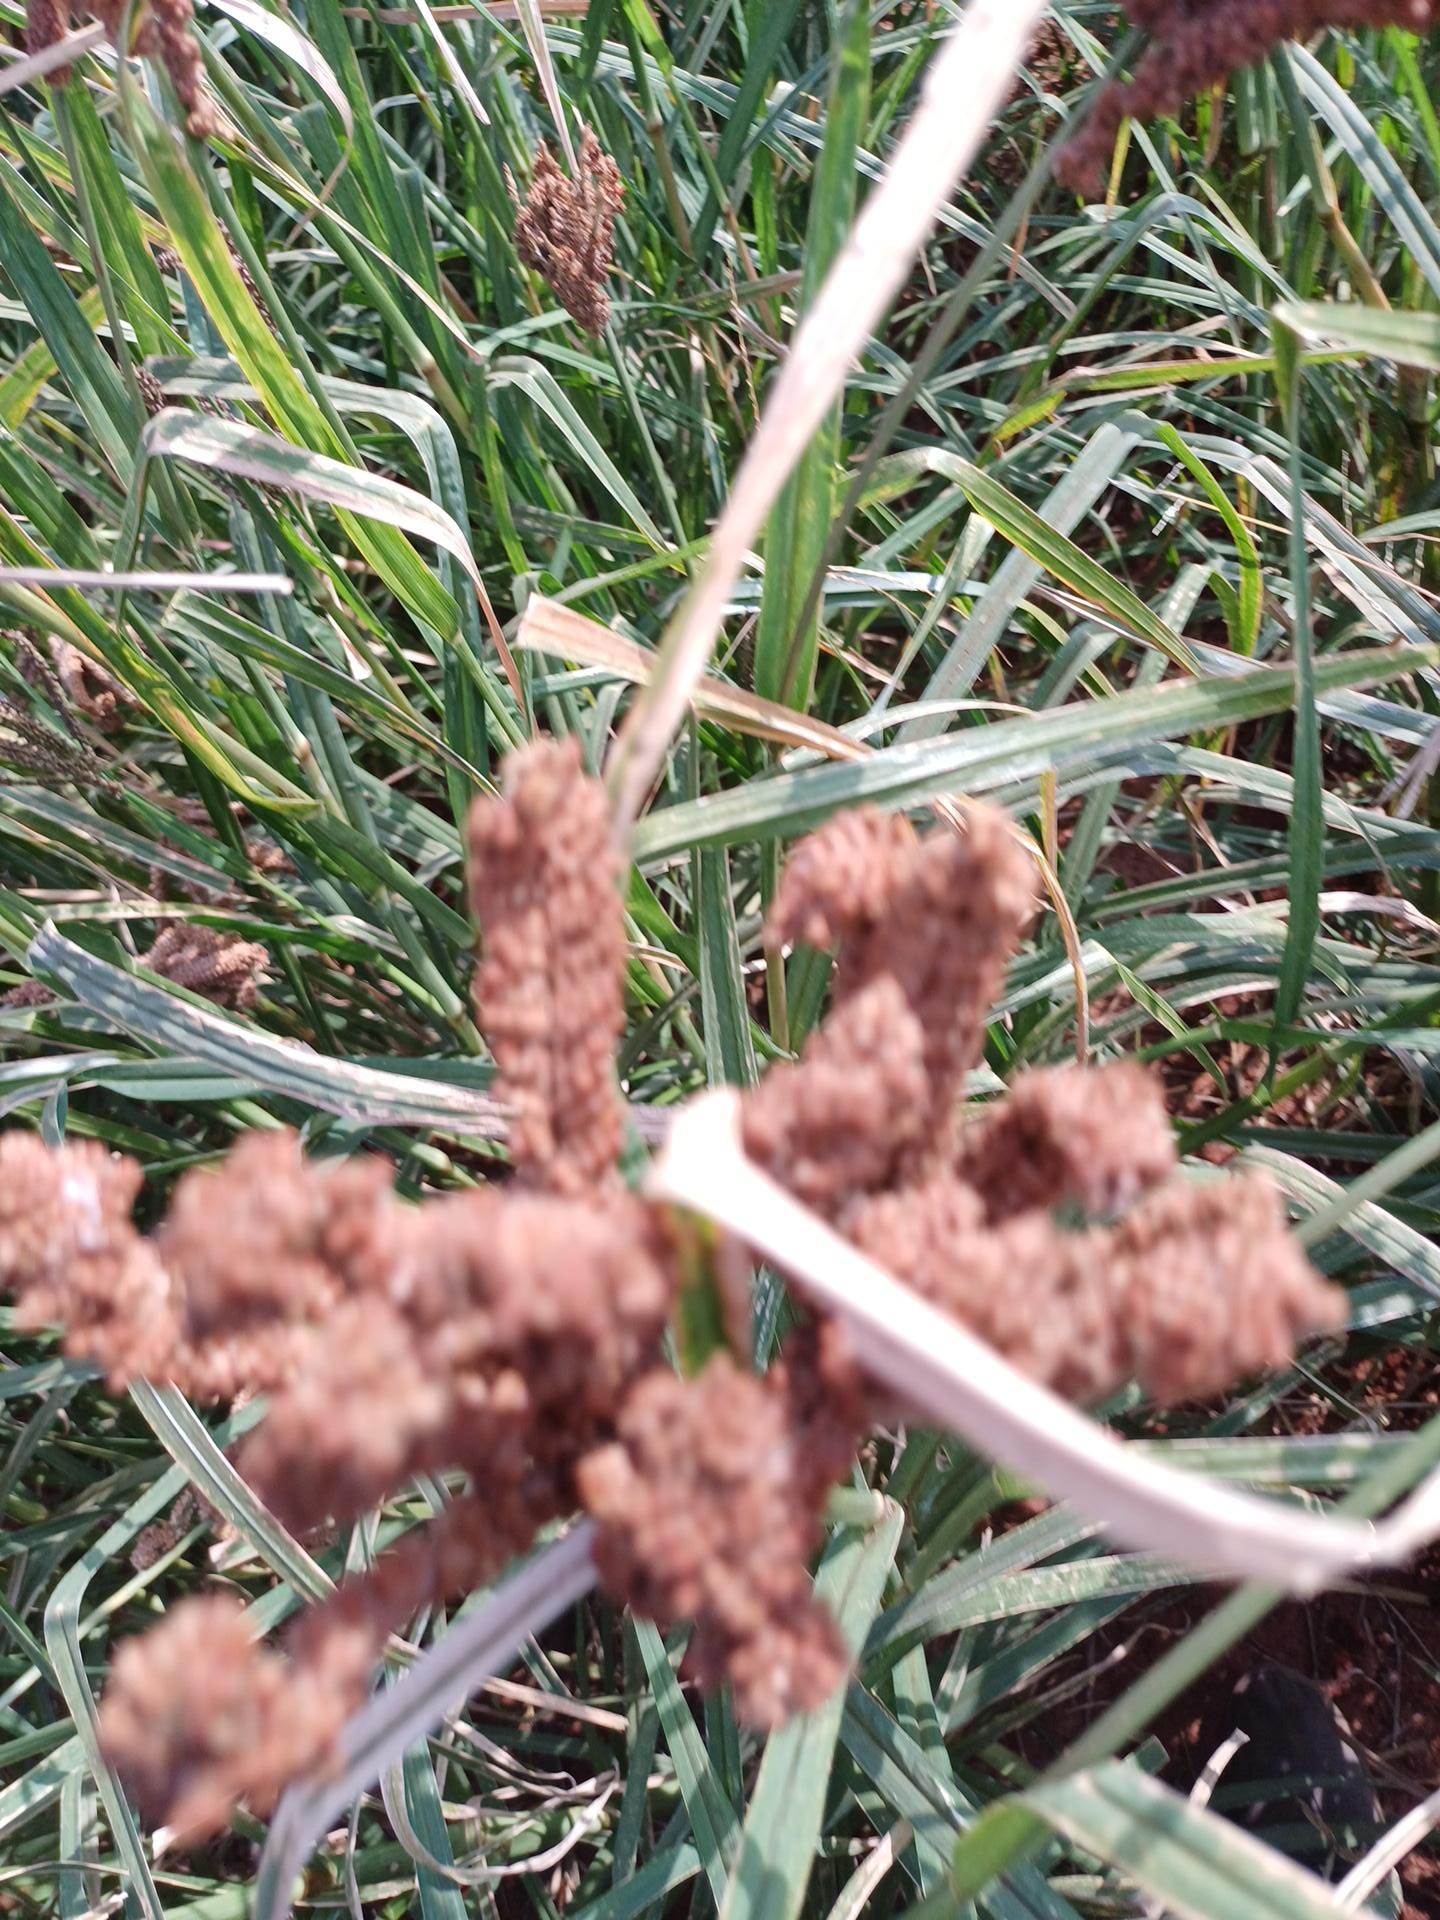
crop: finger millet
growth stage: maturity
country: Kenya
